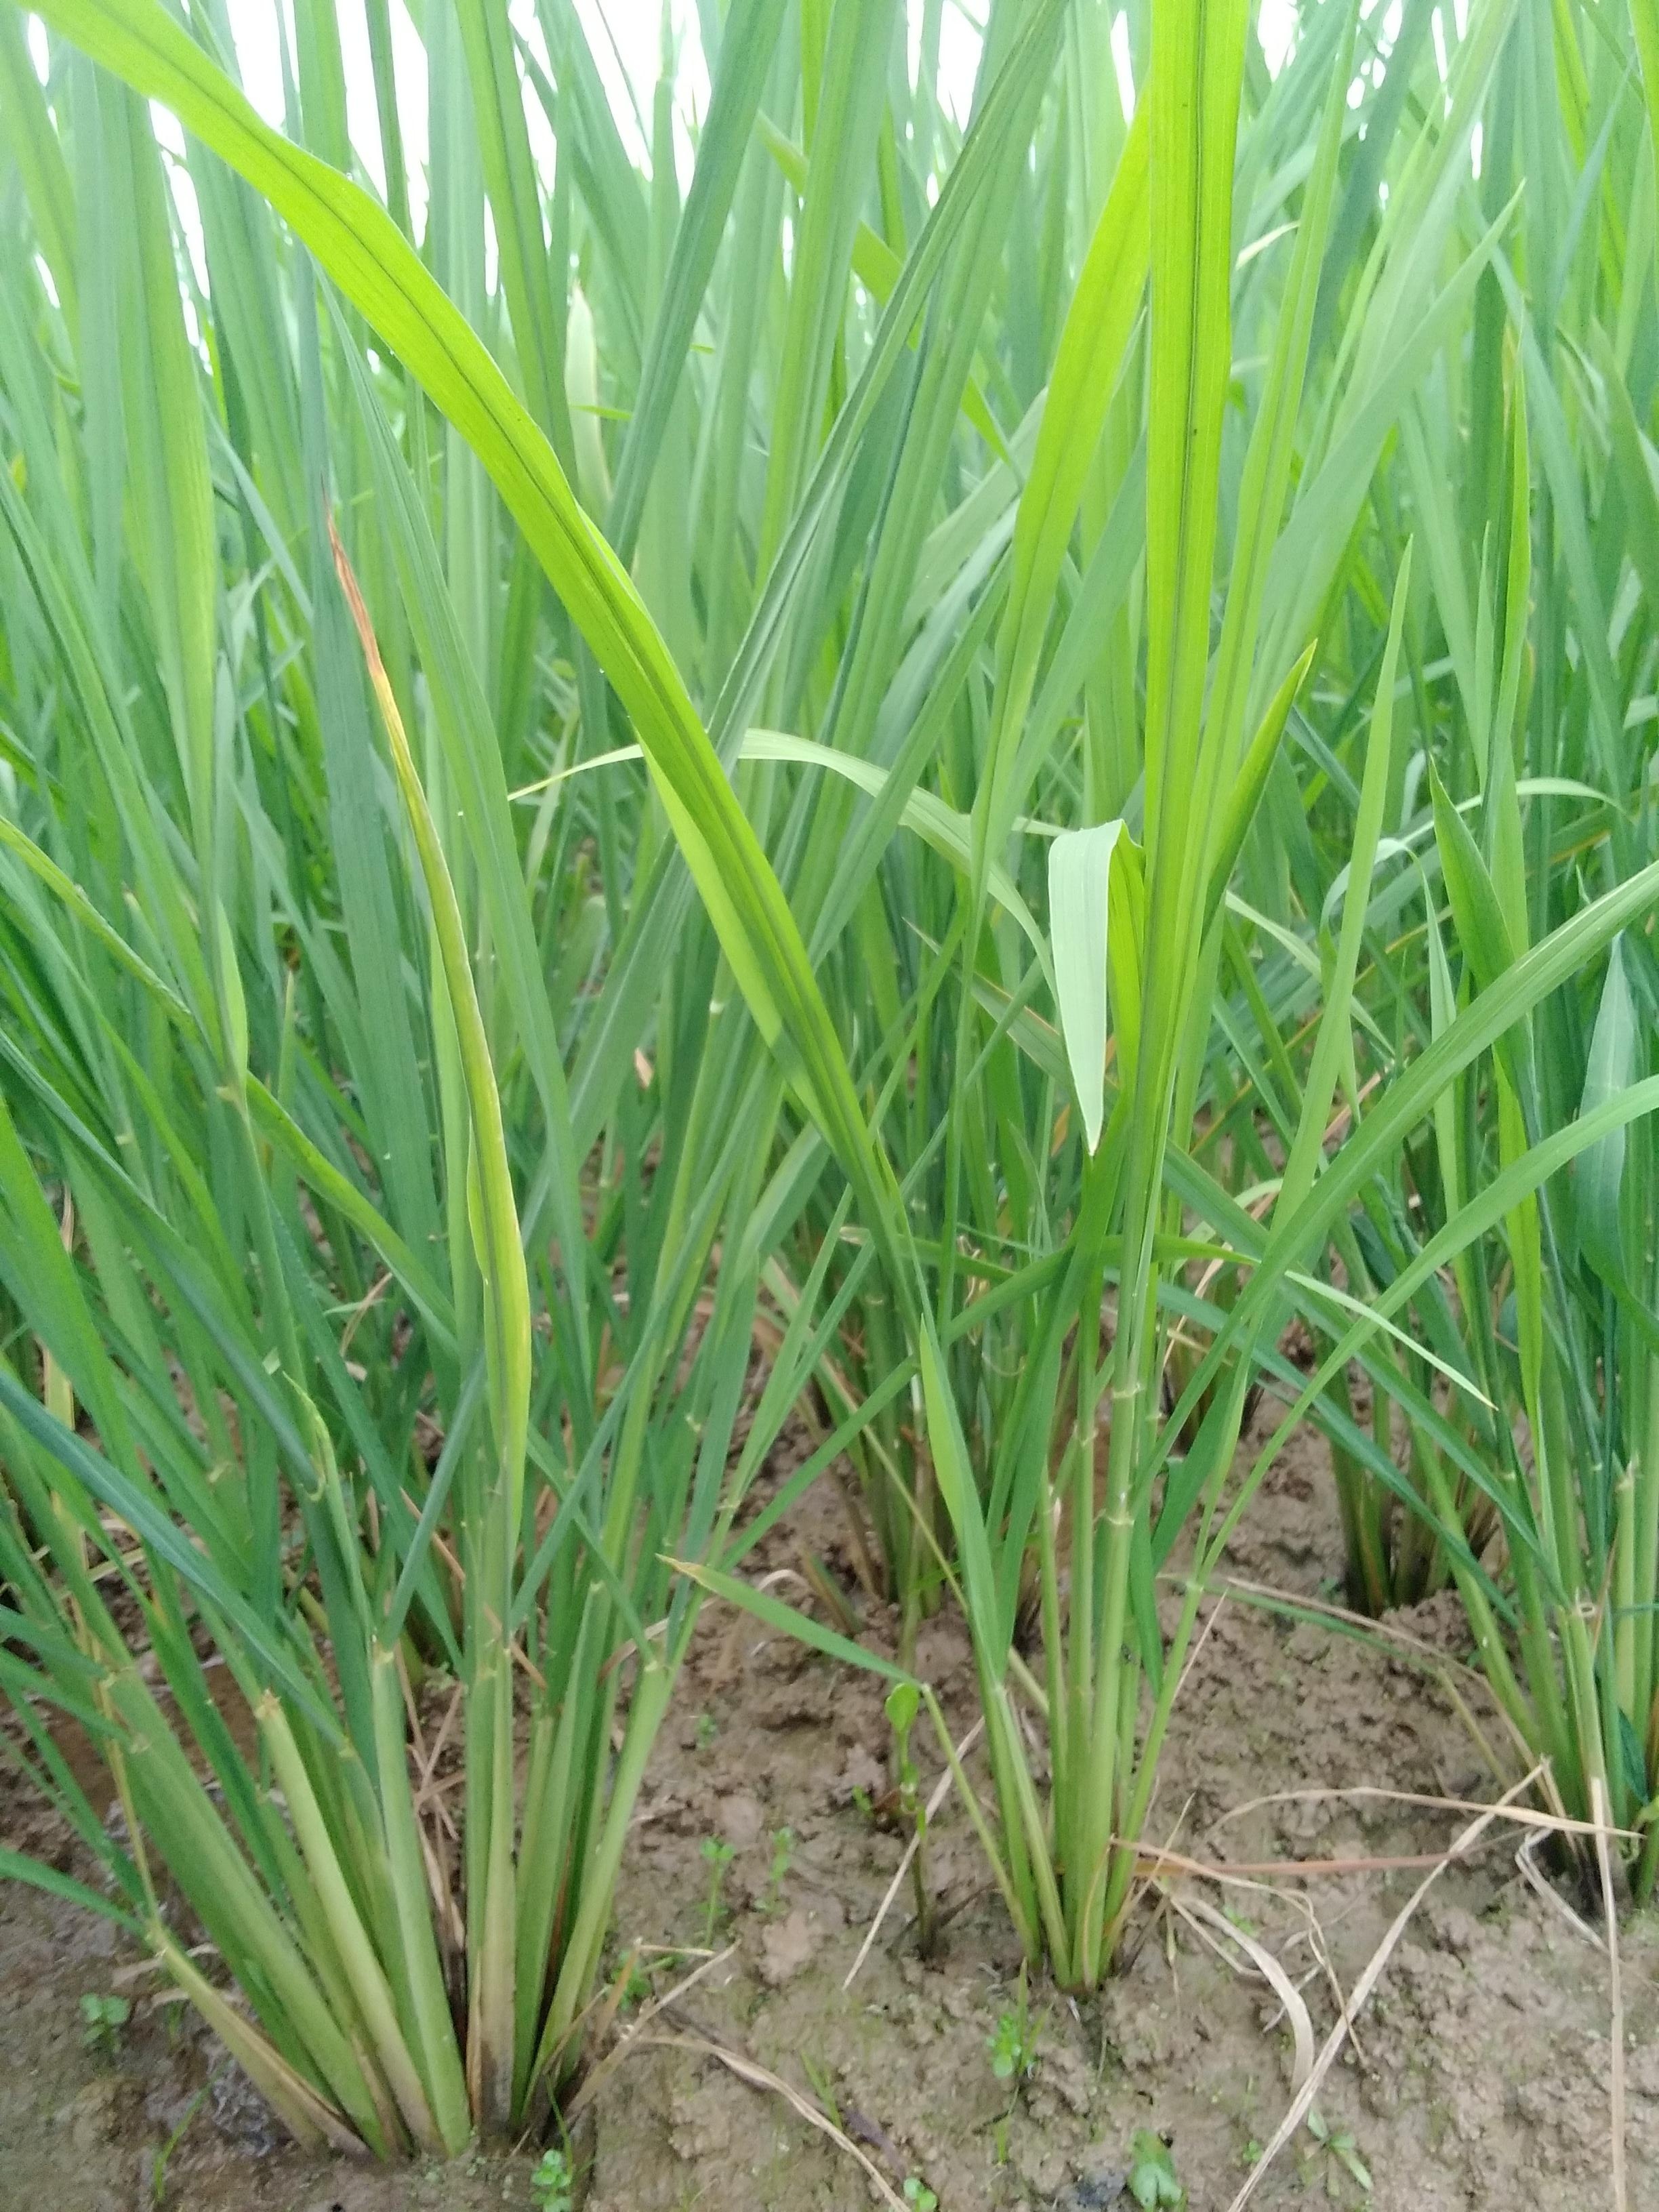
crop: rice
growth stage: vegetative
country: Nigeria
